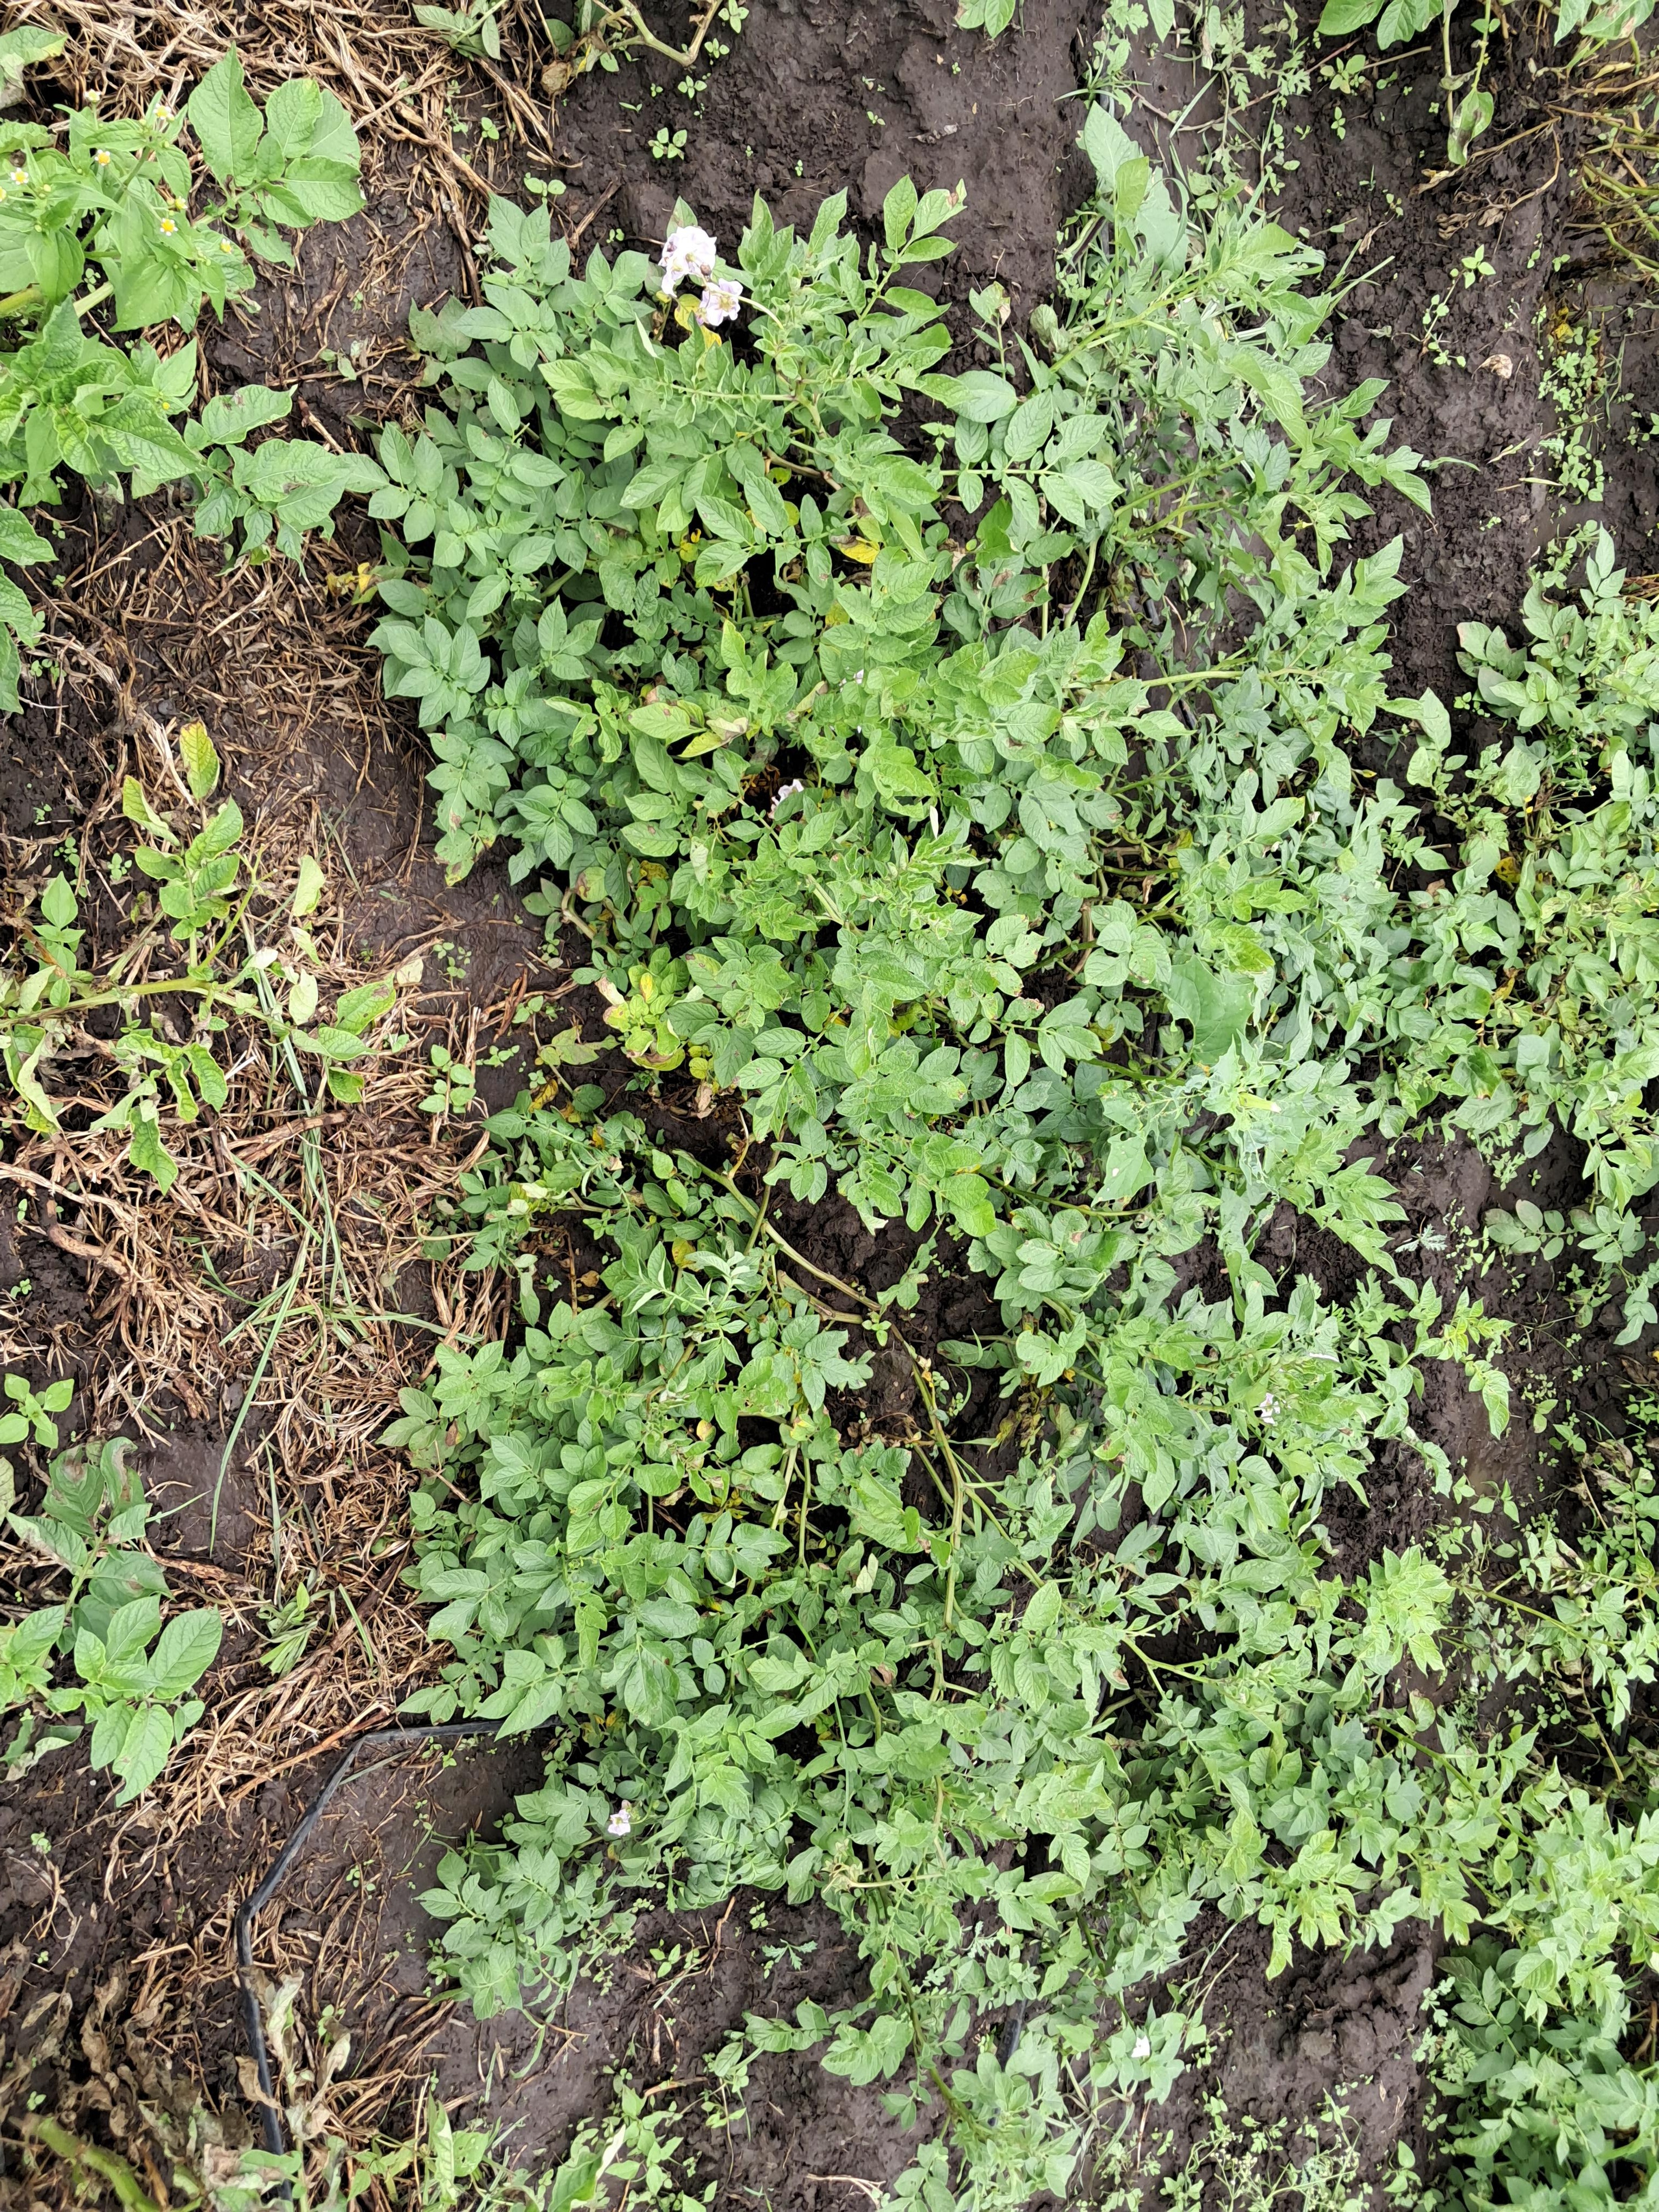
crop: potato
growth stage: flowering
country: Tanzania
